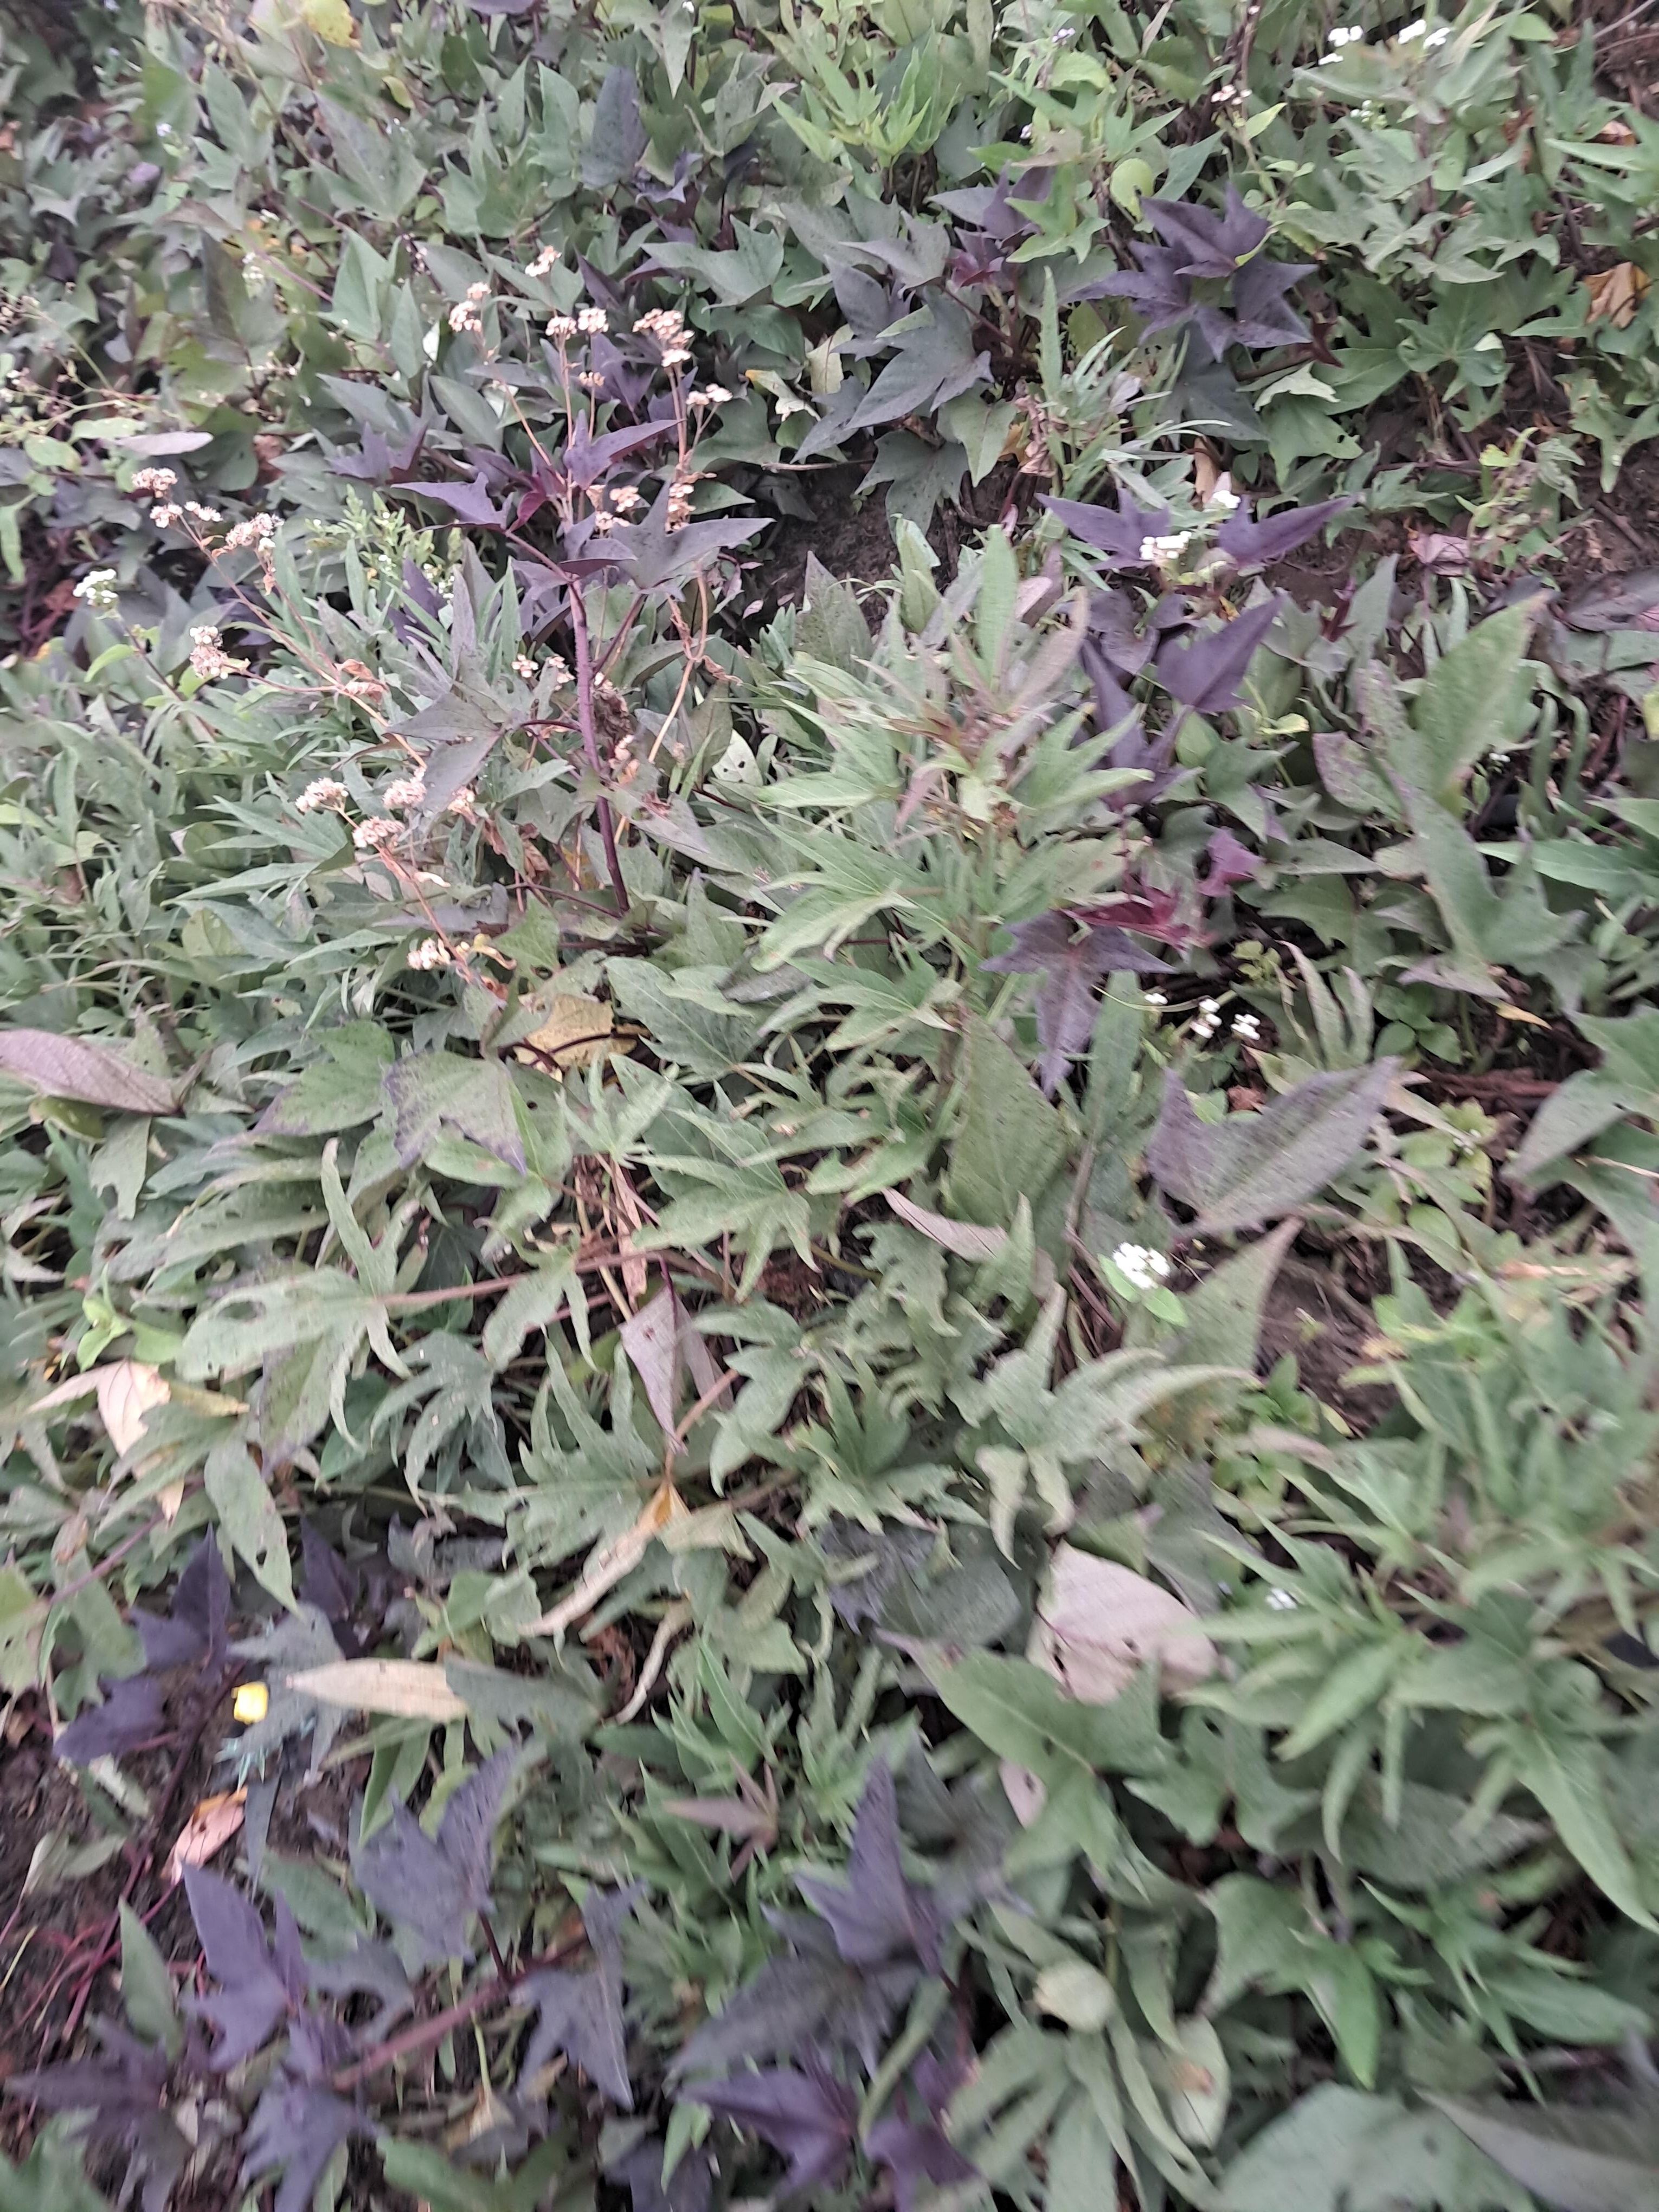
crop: sweet potato
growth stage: flowering
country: Tanzania
